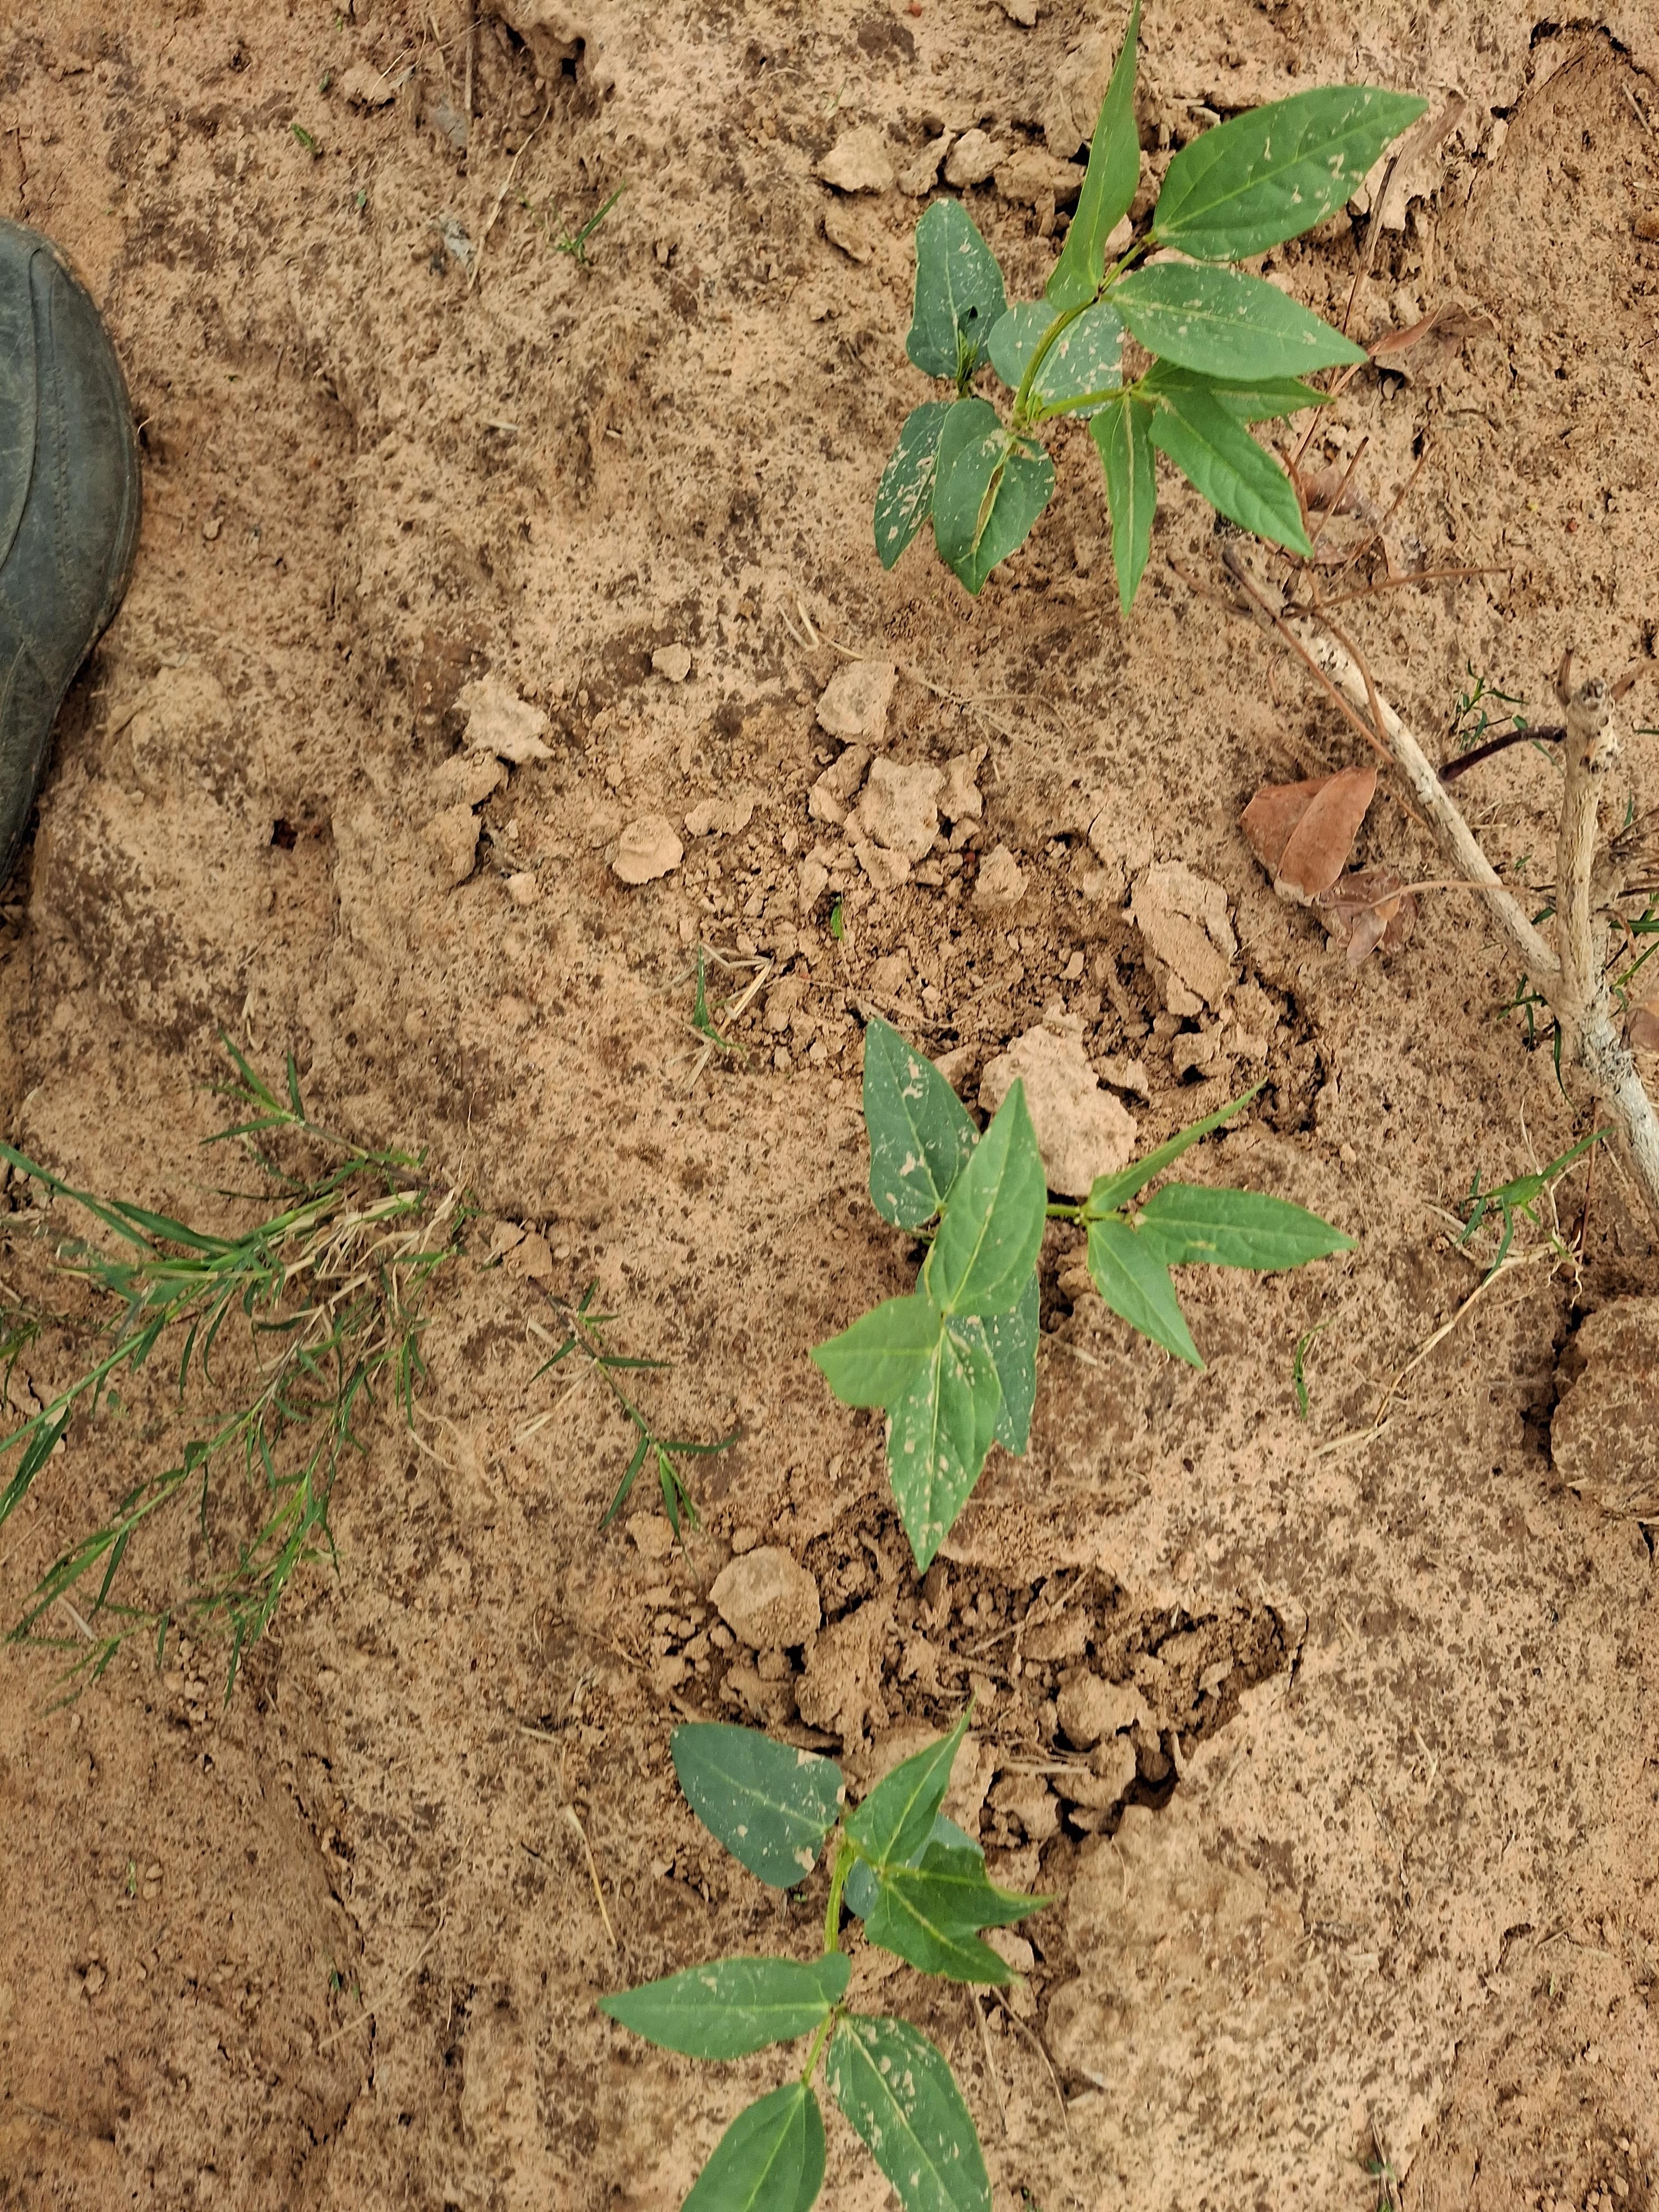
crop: cowpea
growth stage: emergence
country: Nigeria
